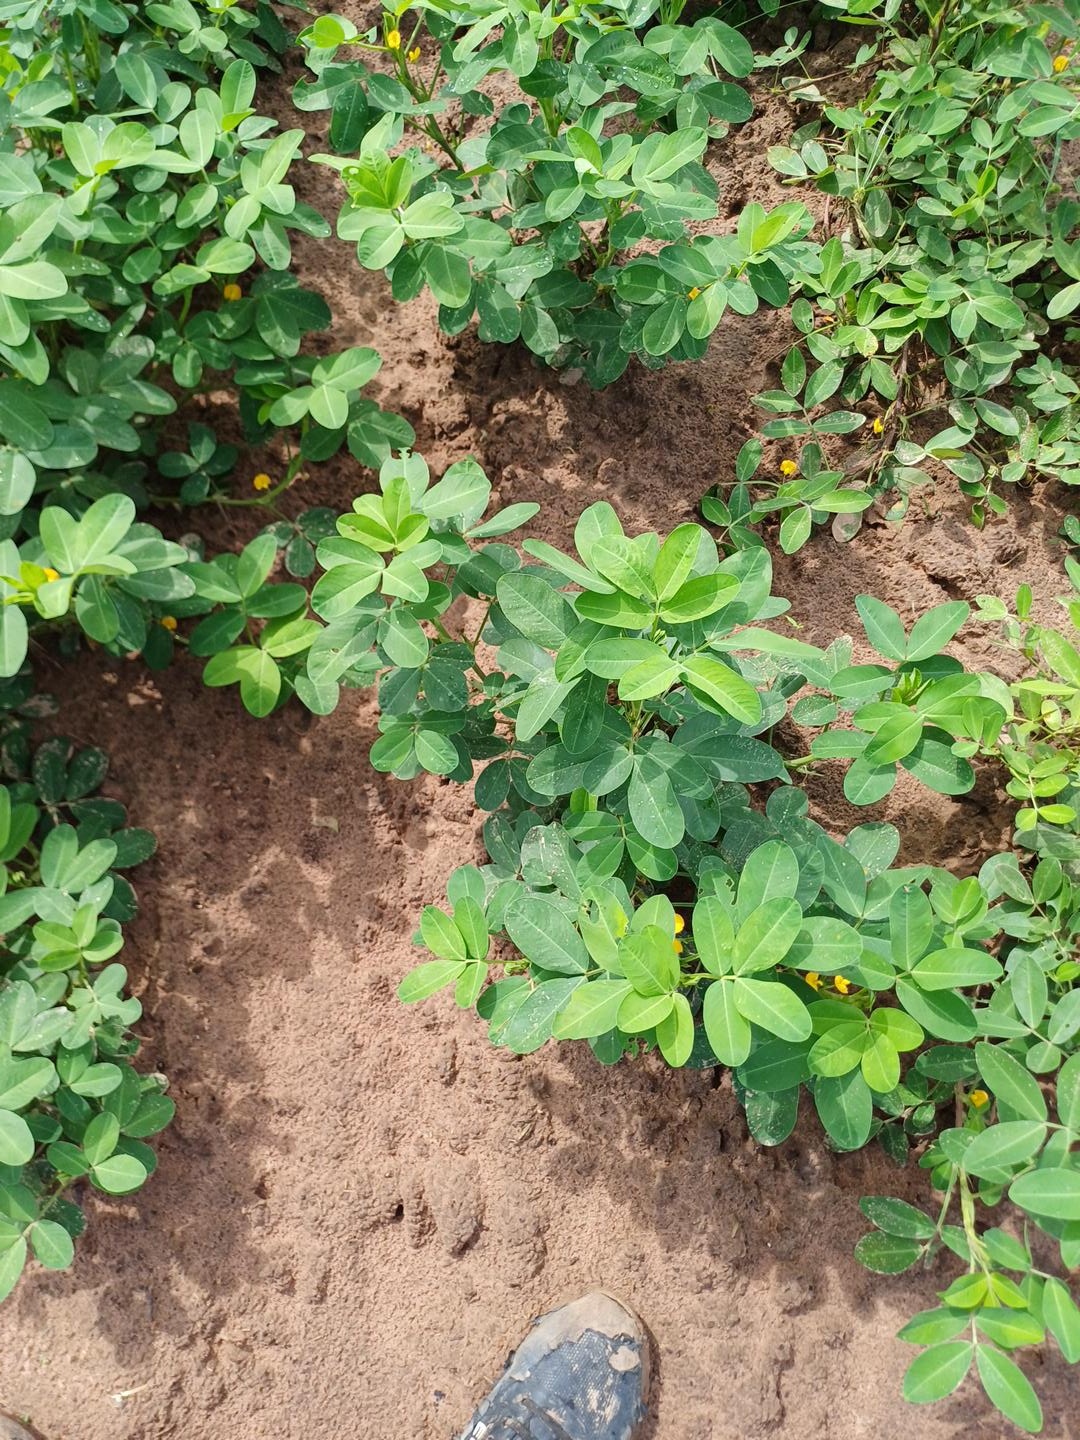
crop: groundnut
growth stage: flowering
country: Senegal
